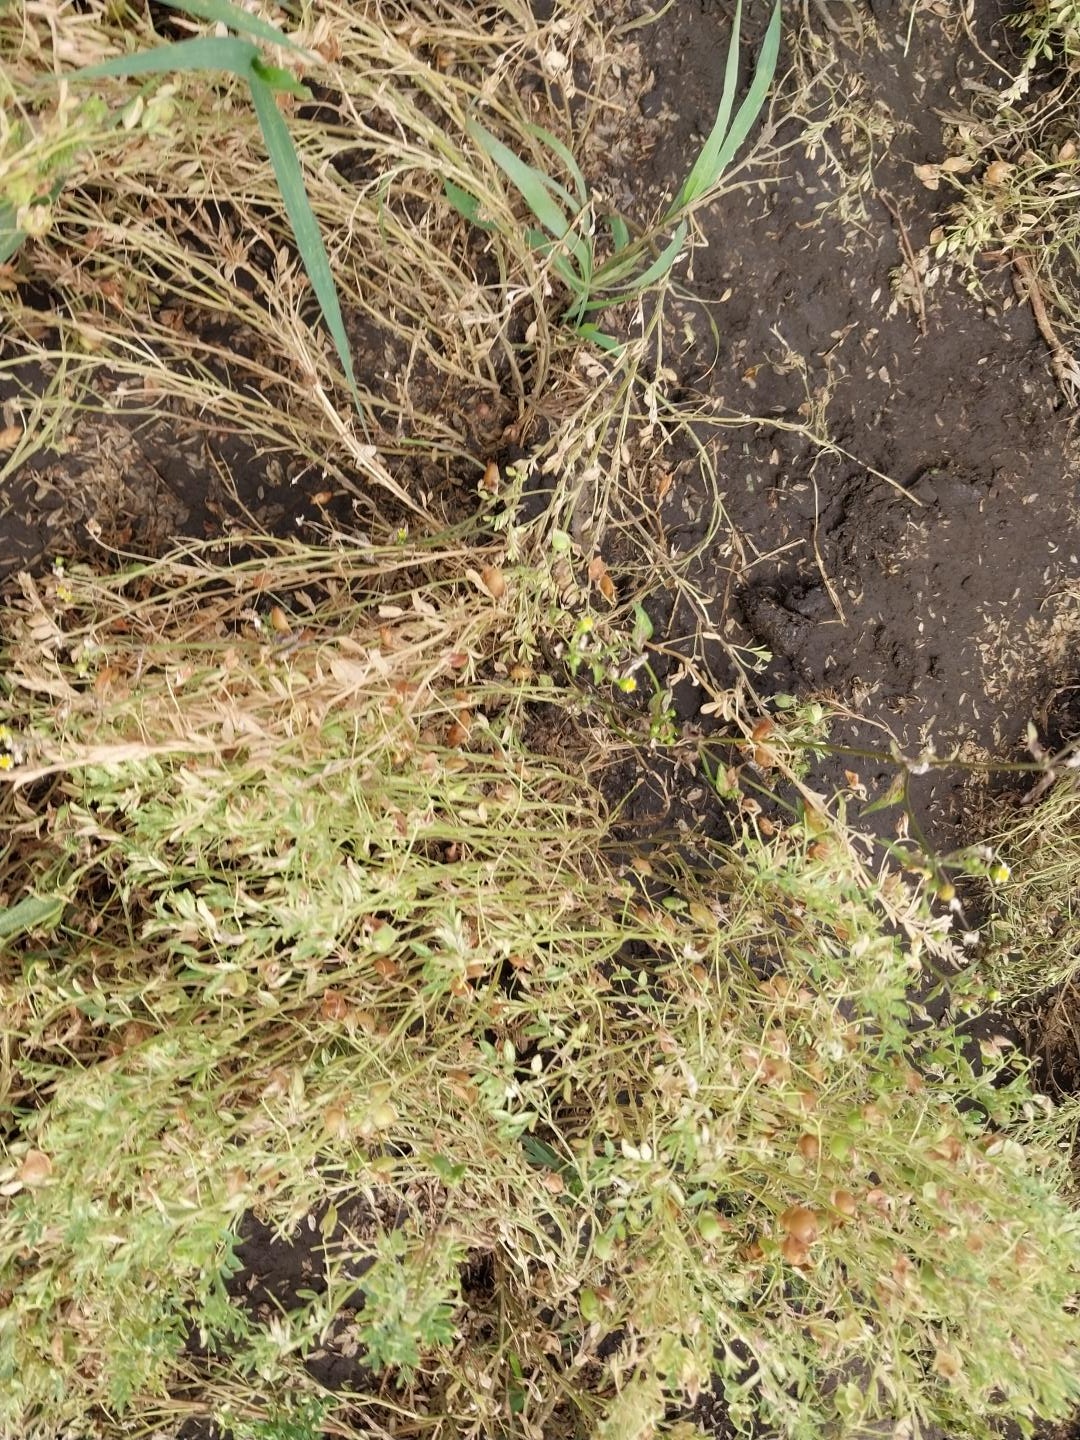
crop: lentil
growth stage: development pod
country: Tanzania
